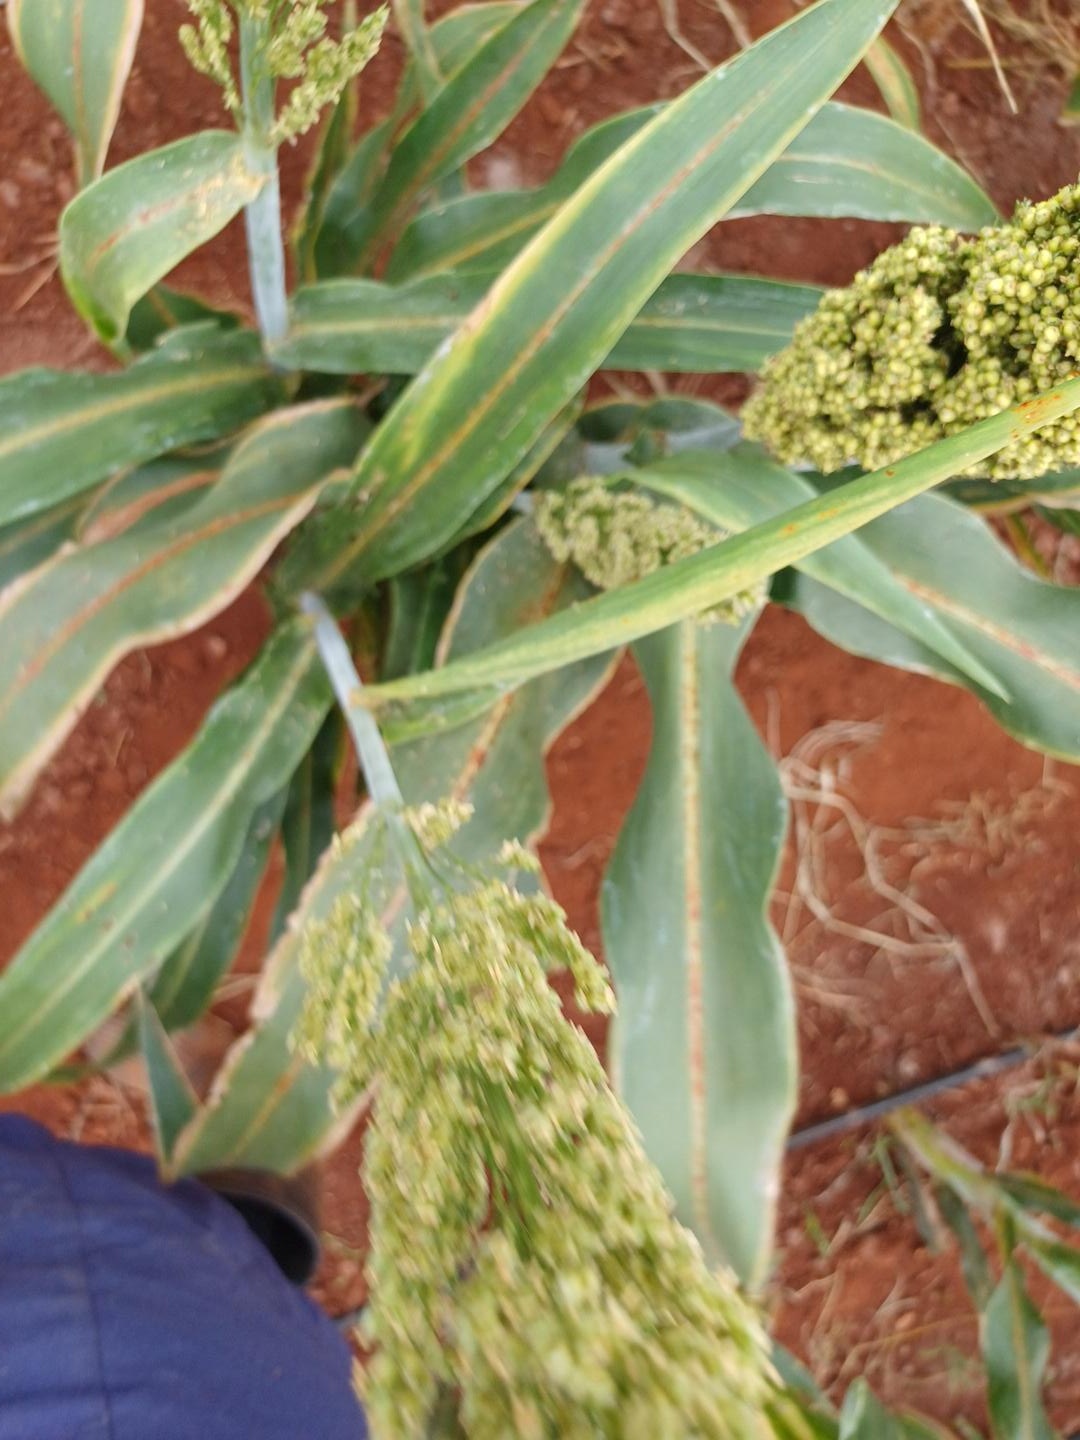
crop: sorghum
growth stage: filling grain
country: Kenya
